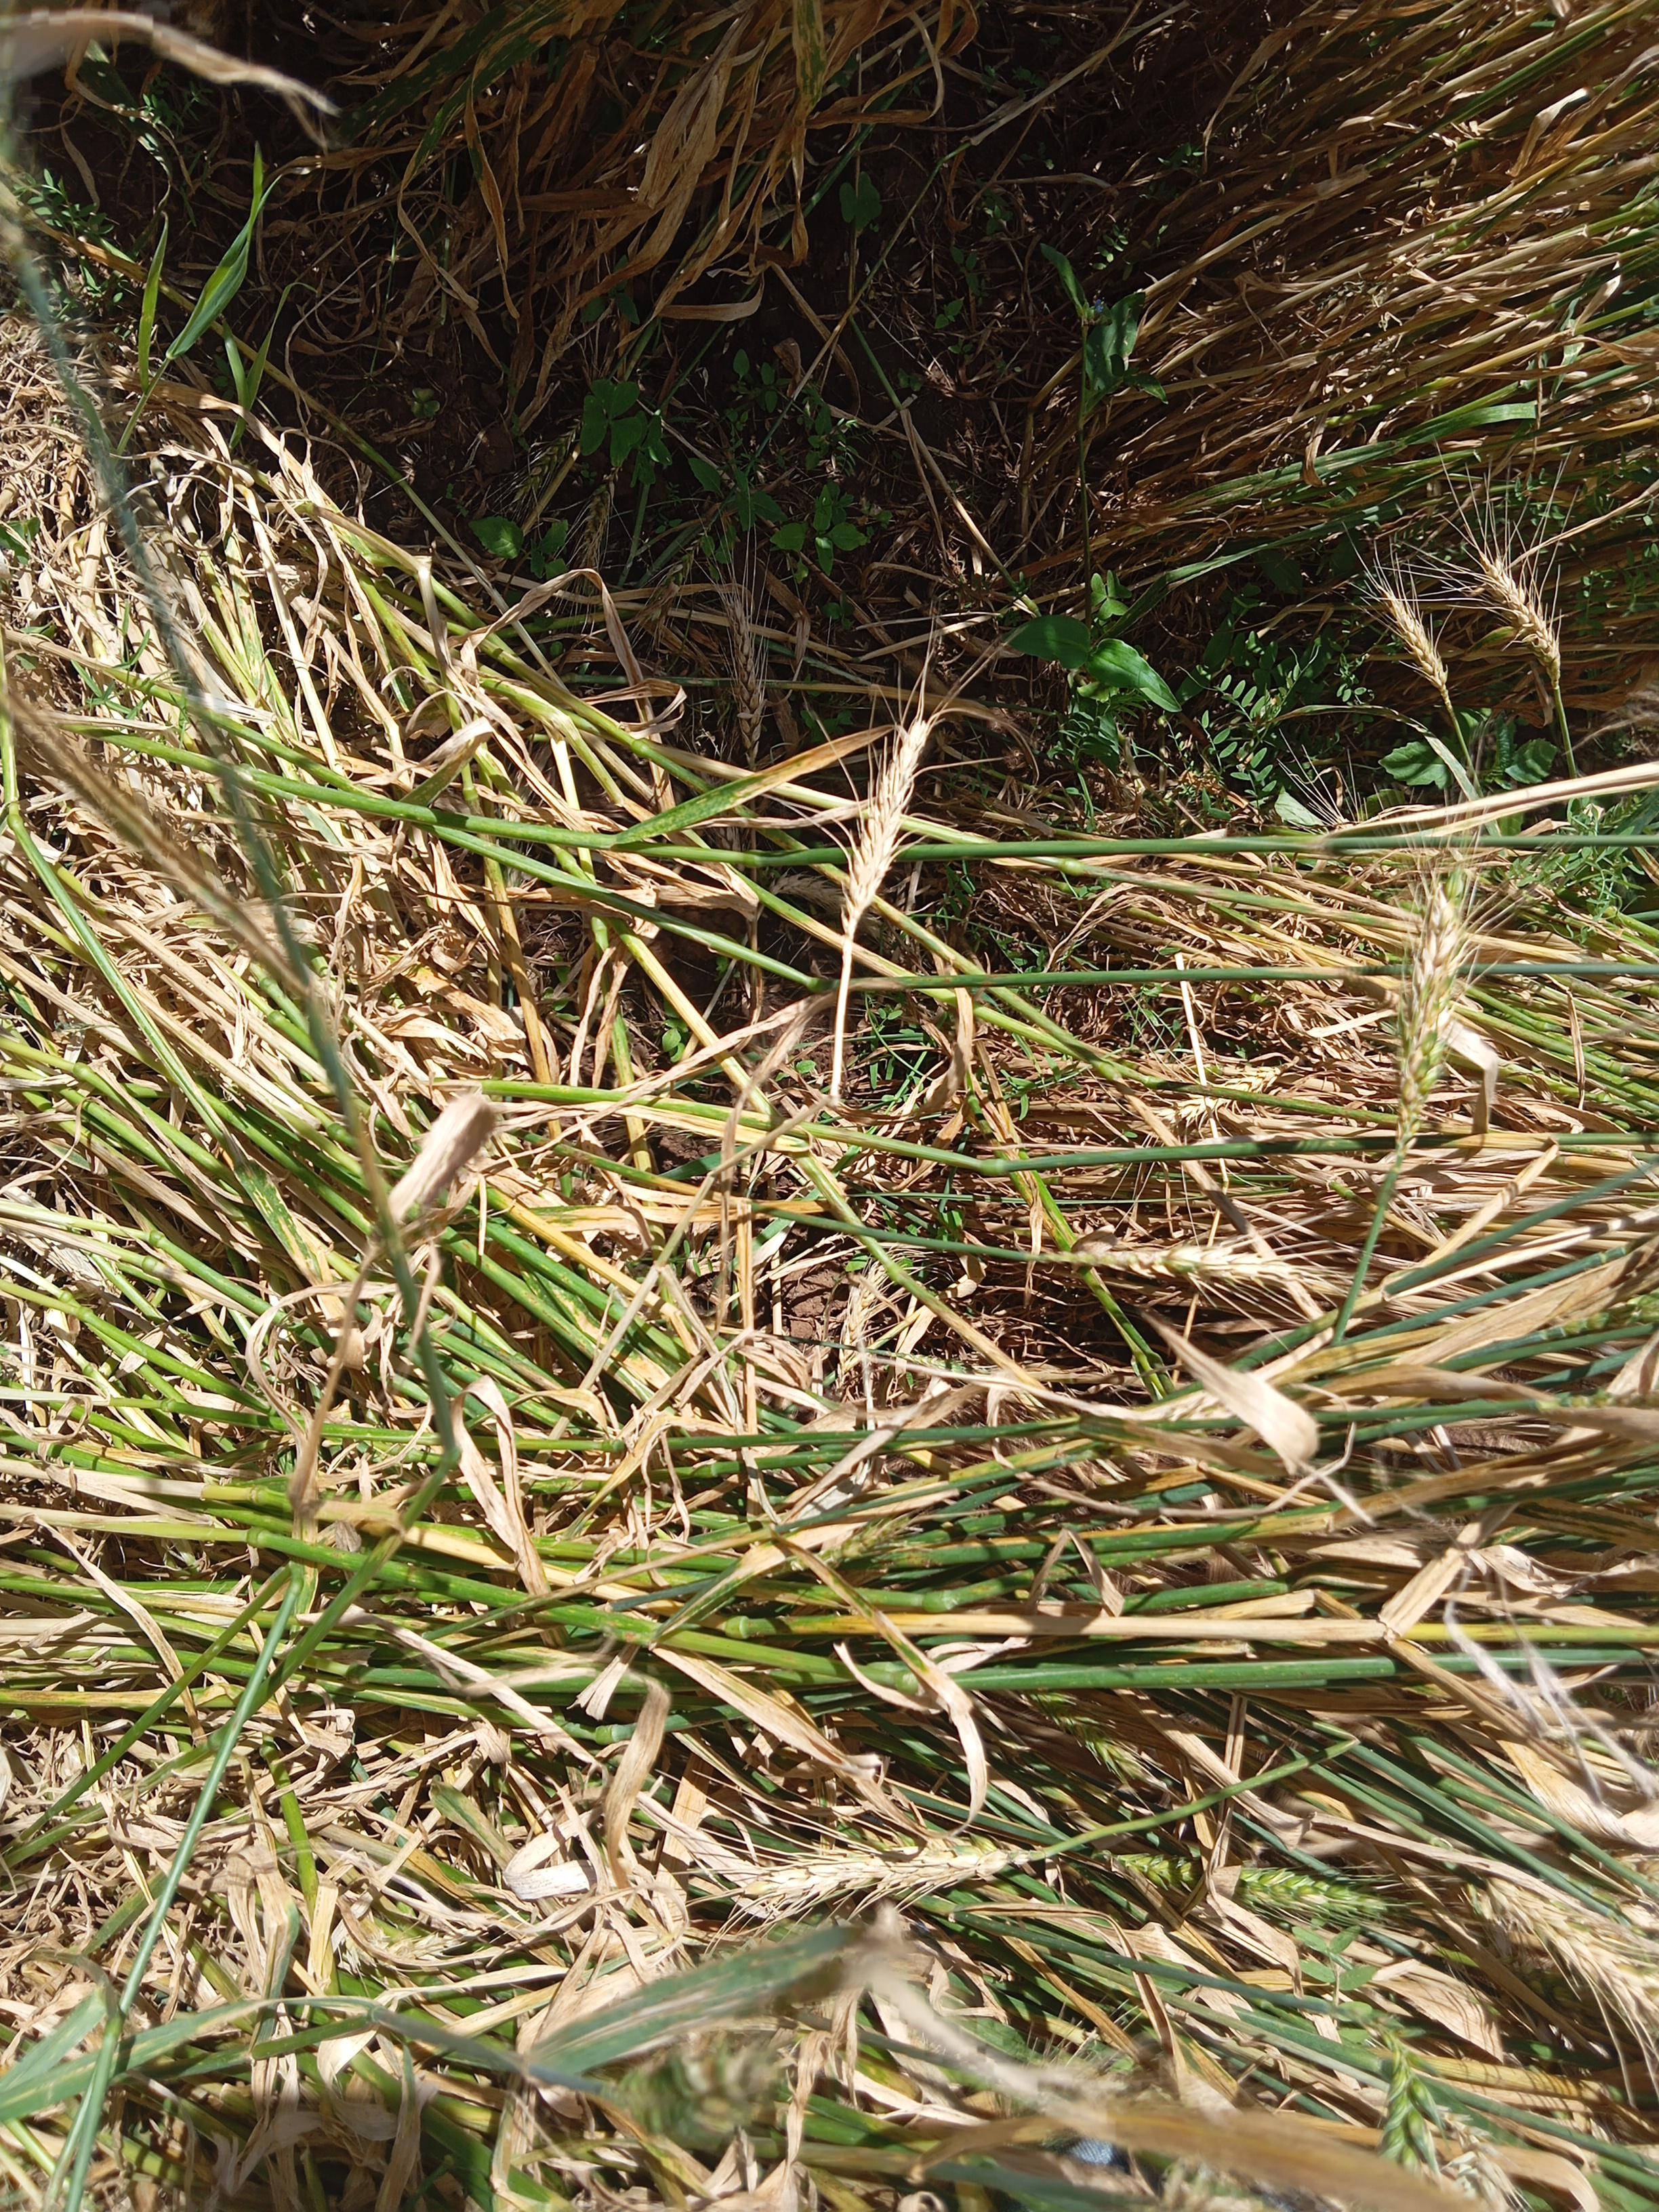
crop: wheat
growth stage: maturity
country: Kenya
